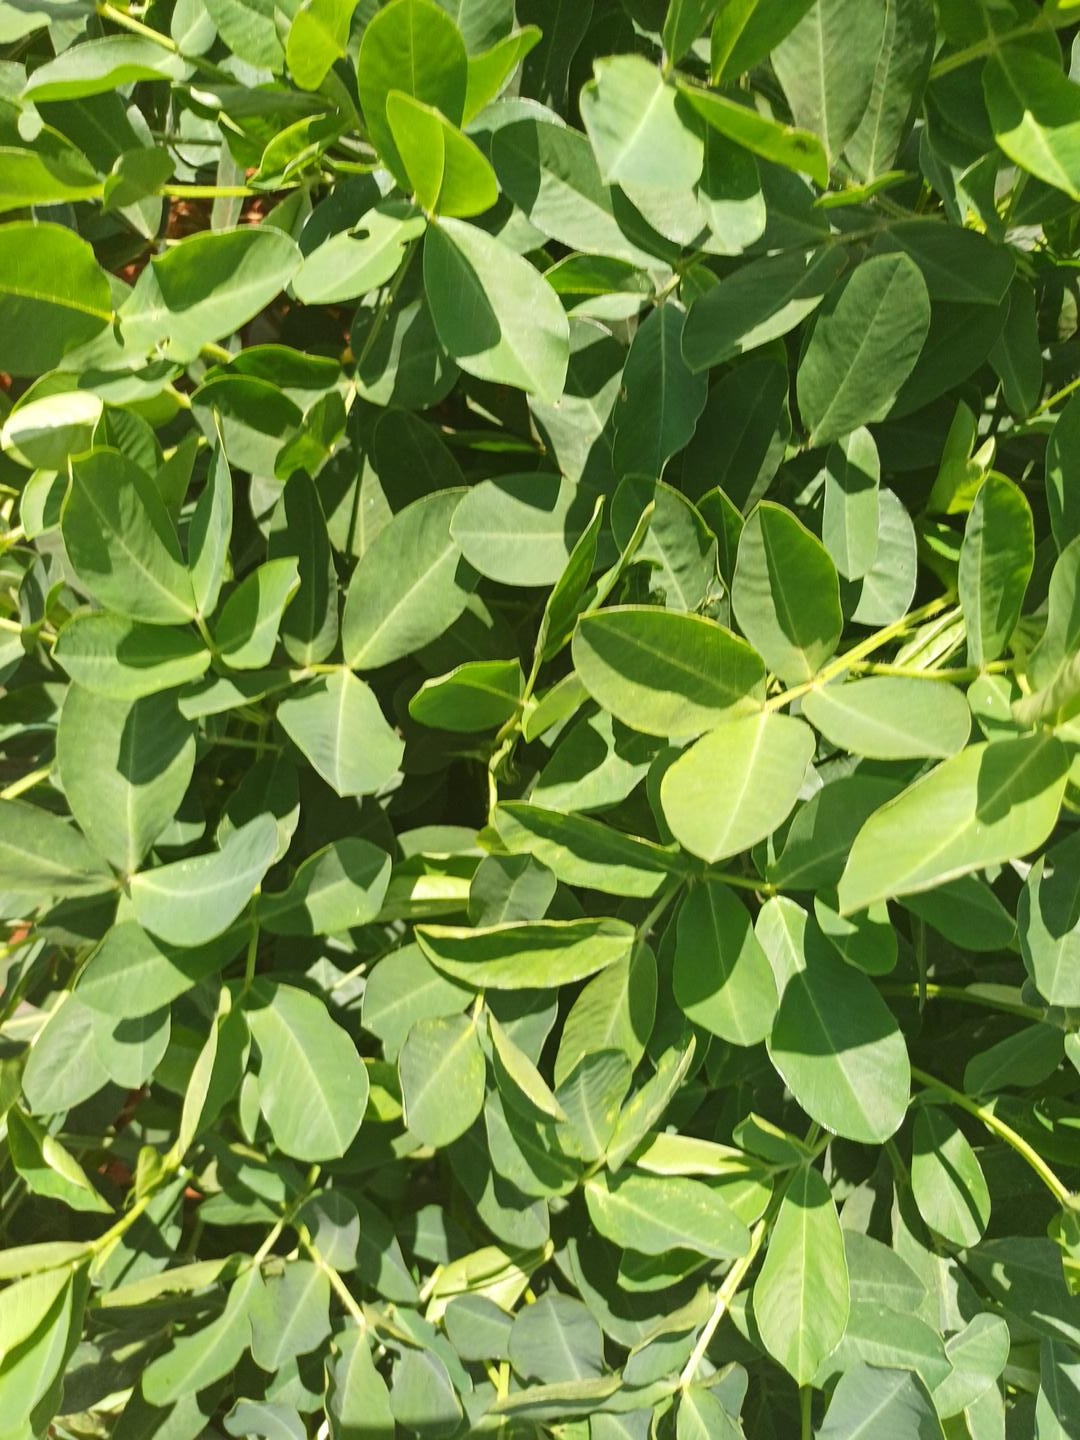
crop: groundnut
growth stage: pegging
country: Kenya
